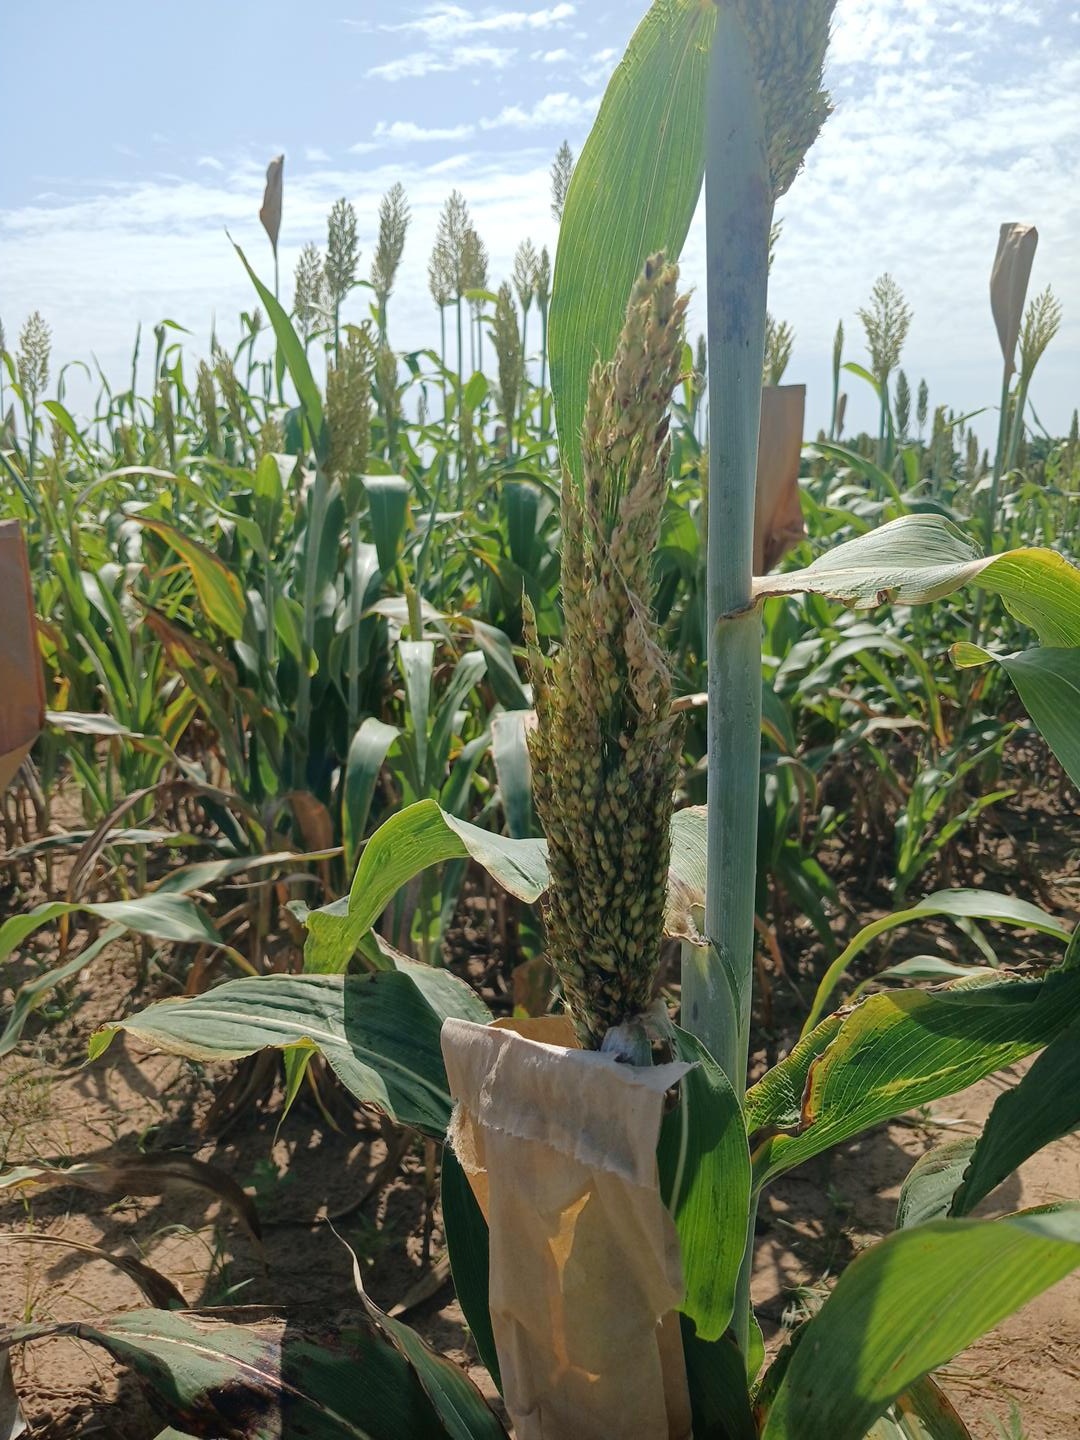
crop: sorghum
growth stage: filling grain
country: Senegal
